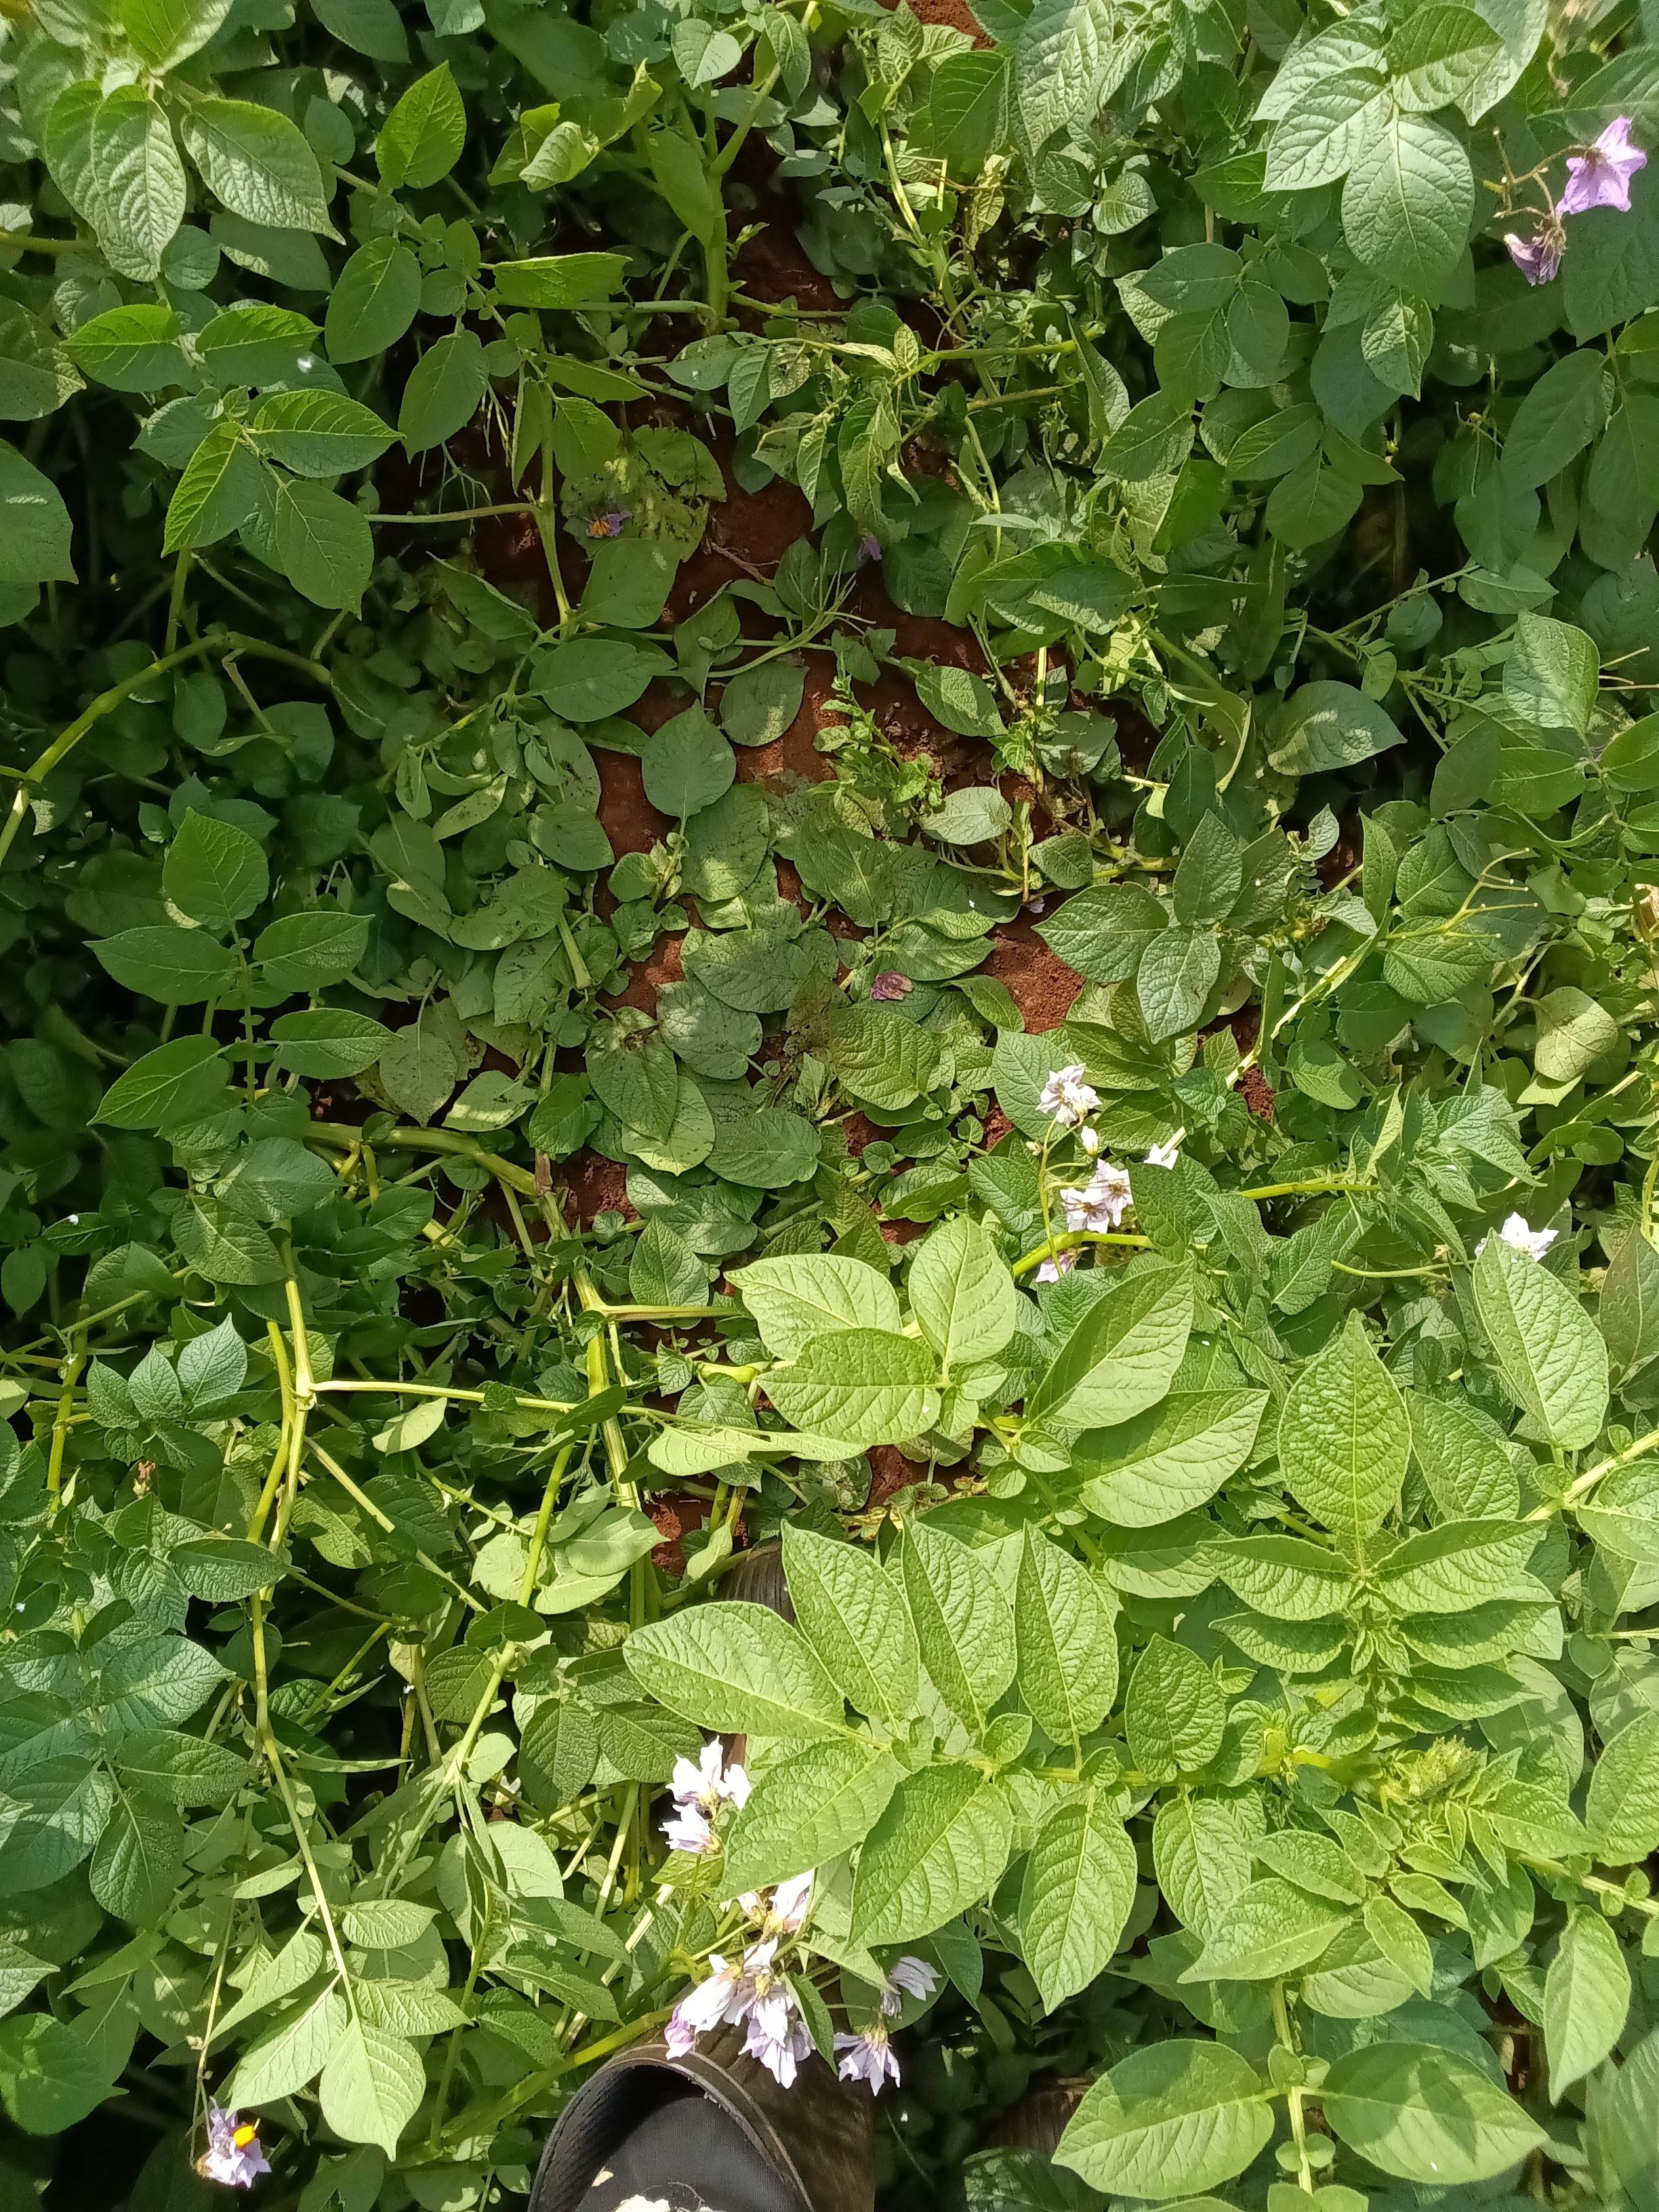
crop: potato
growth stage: maturity
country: Kenya
